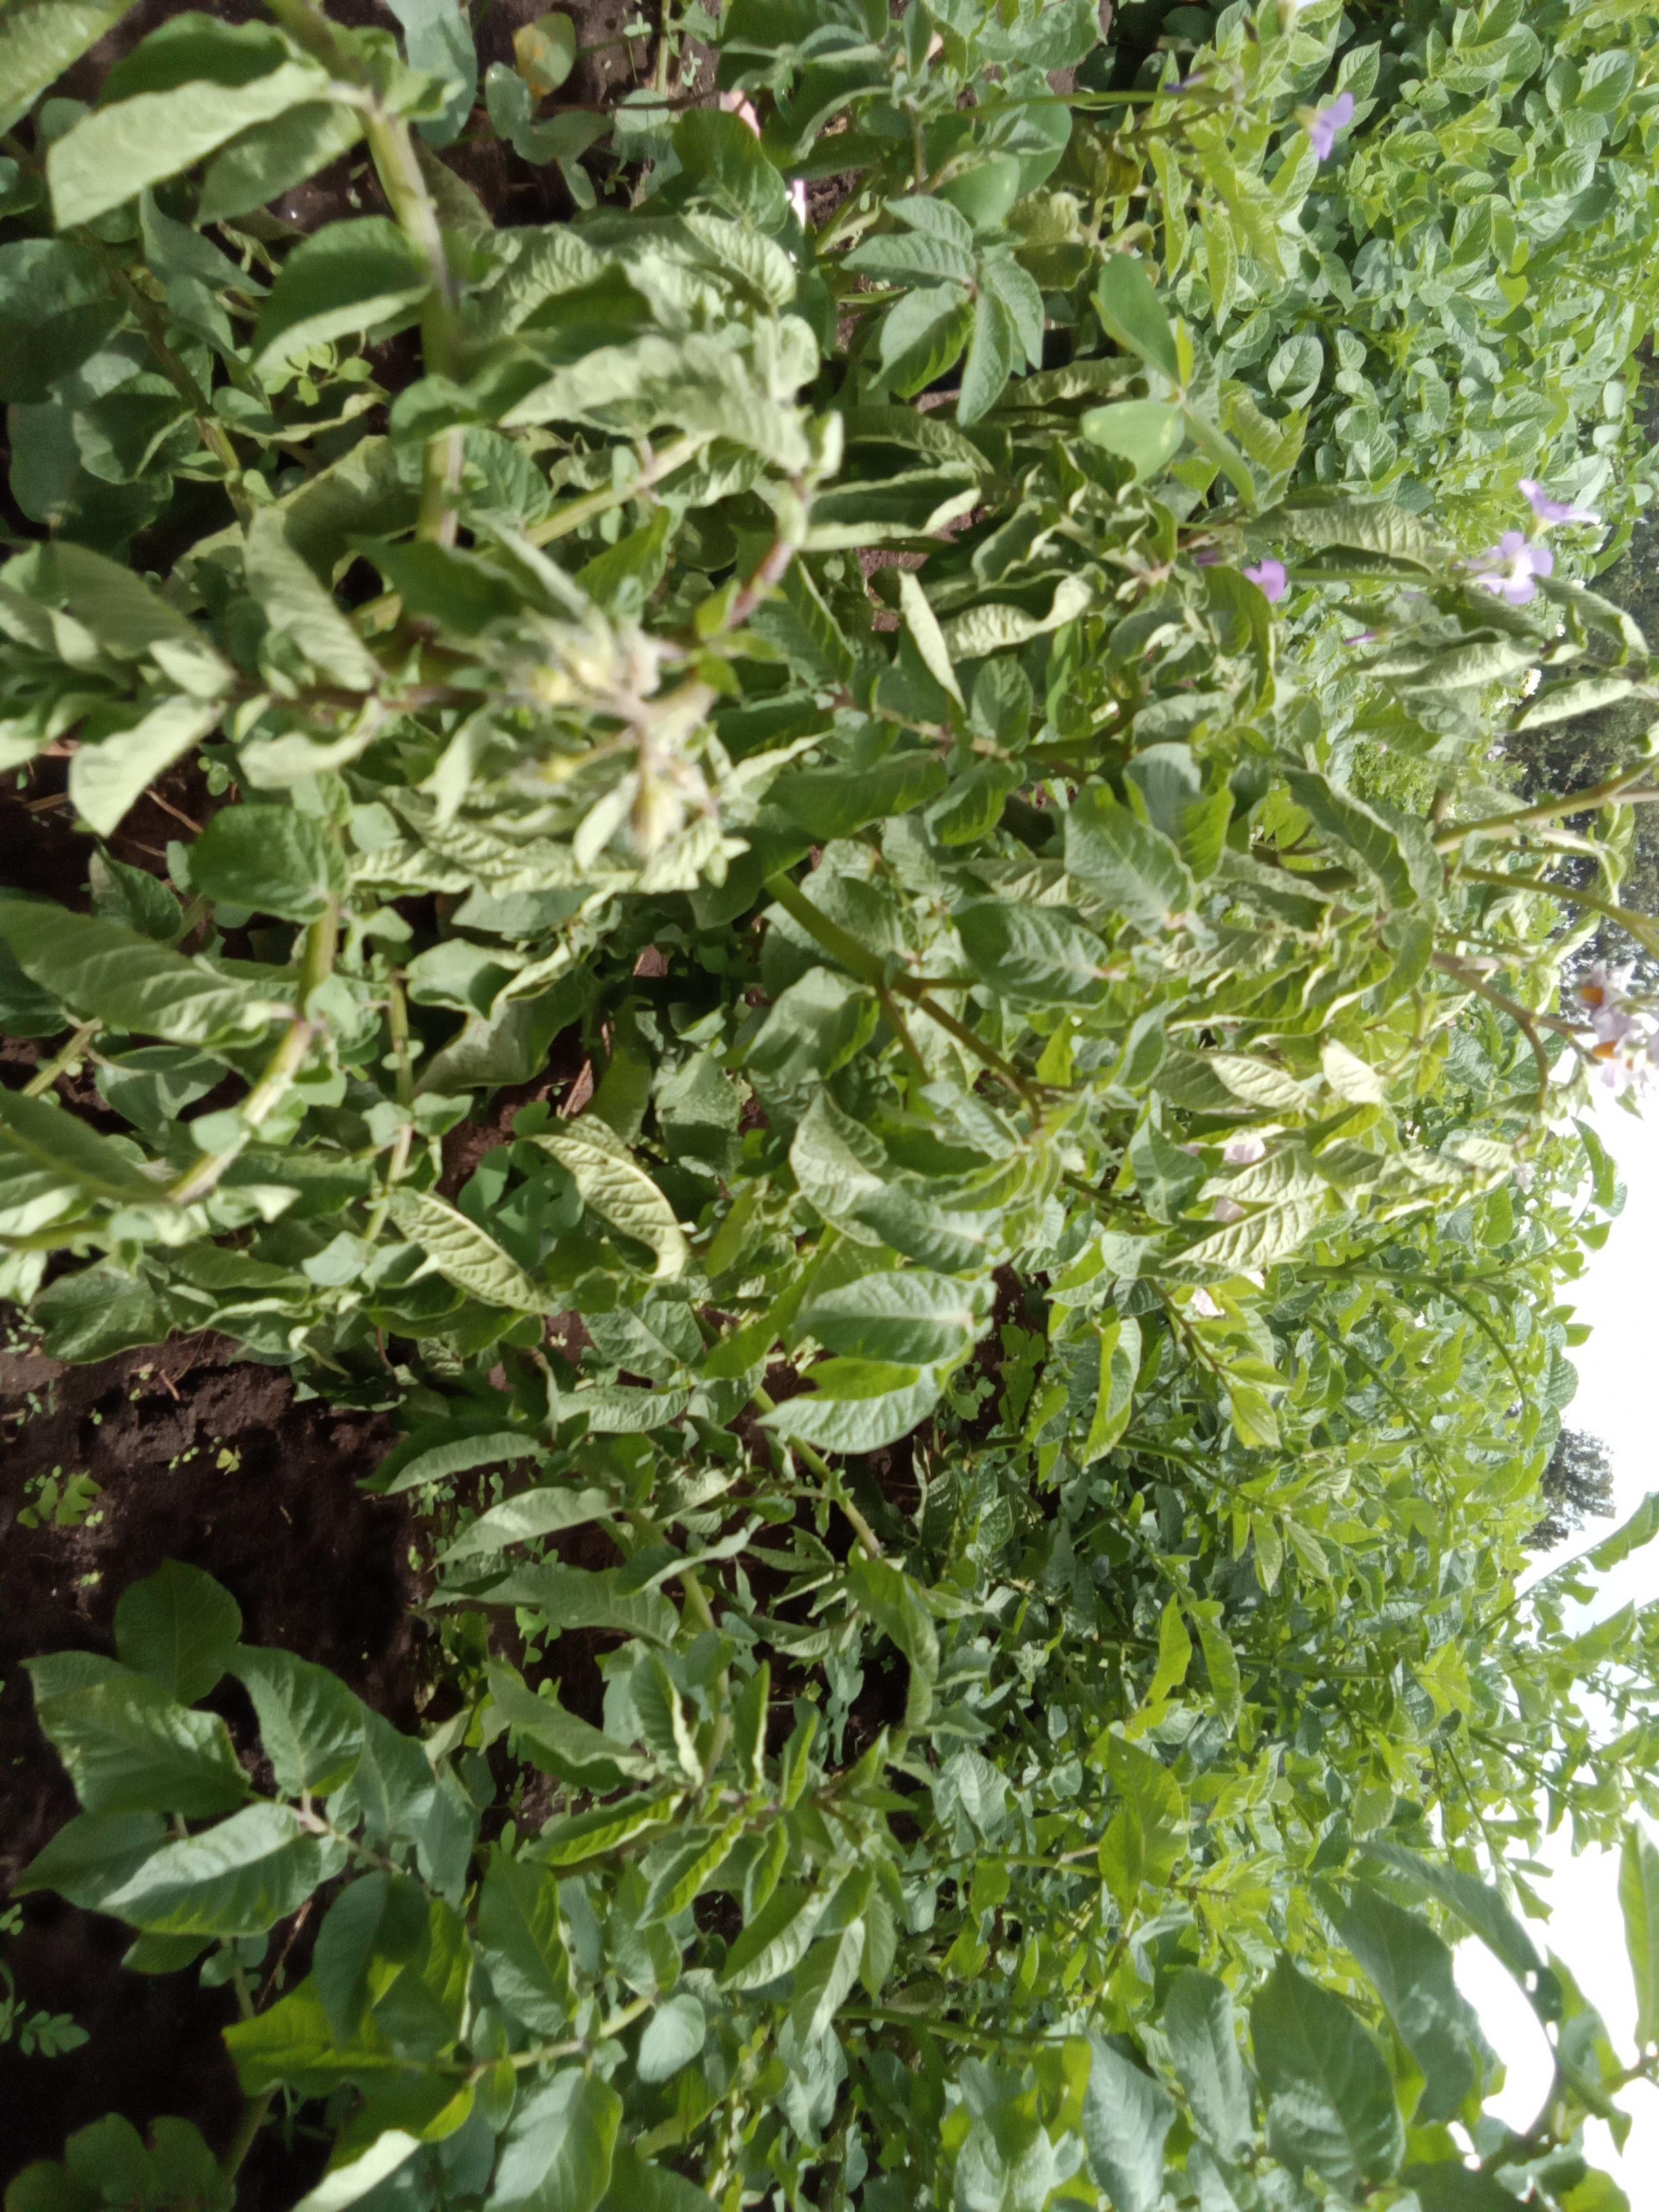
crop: potato
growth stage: flowering
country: Kenya
